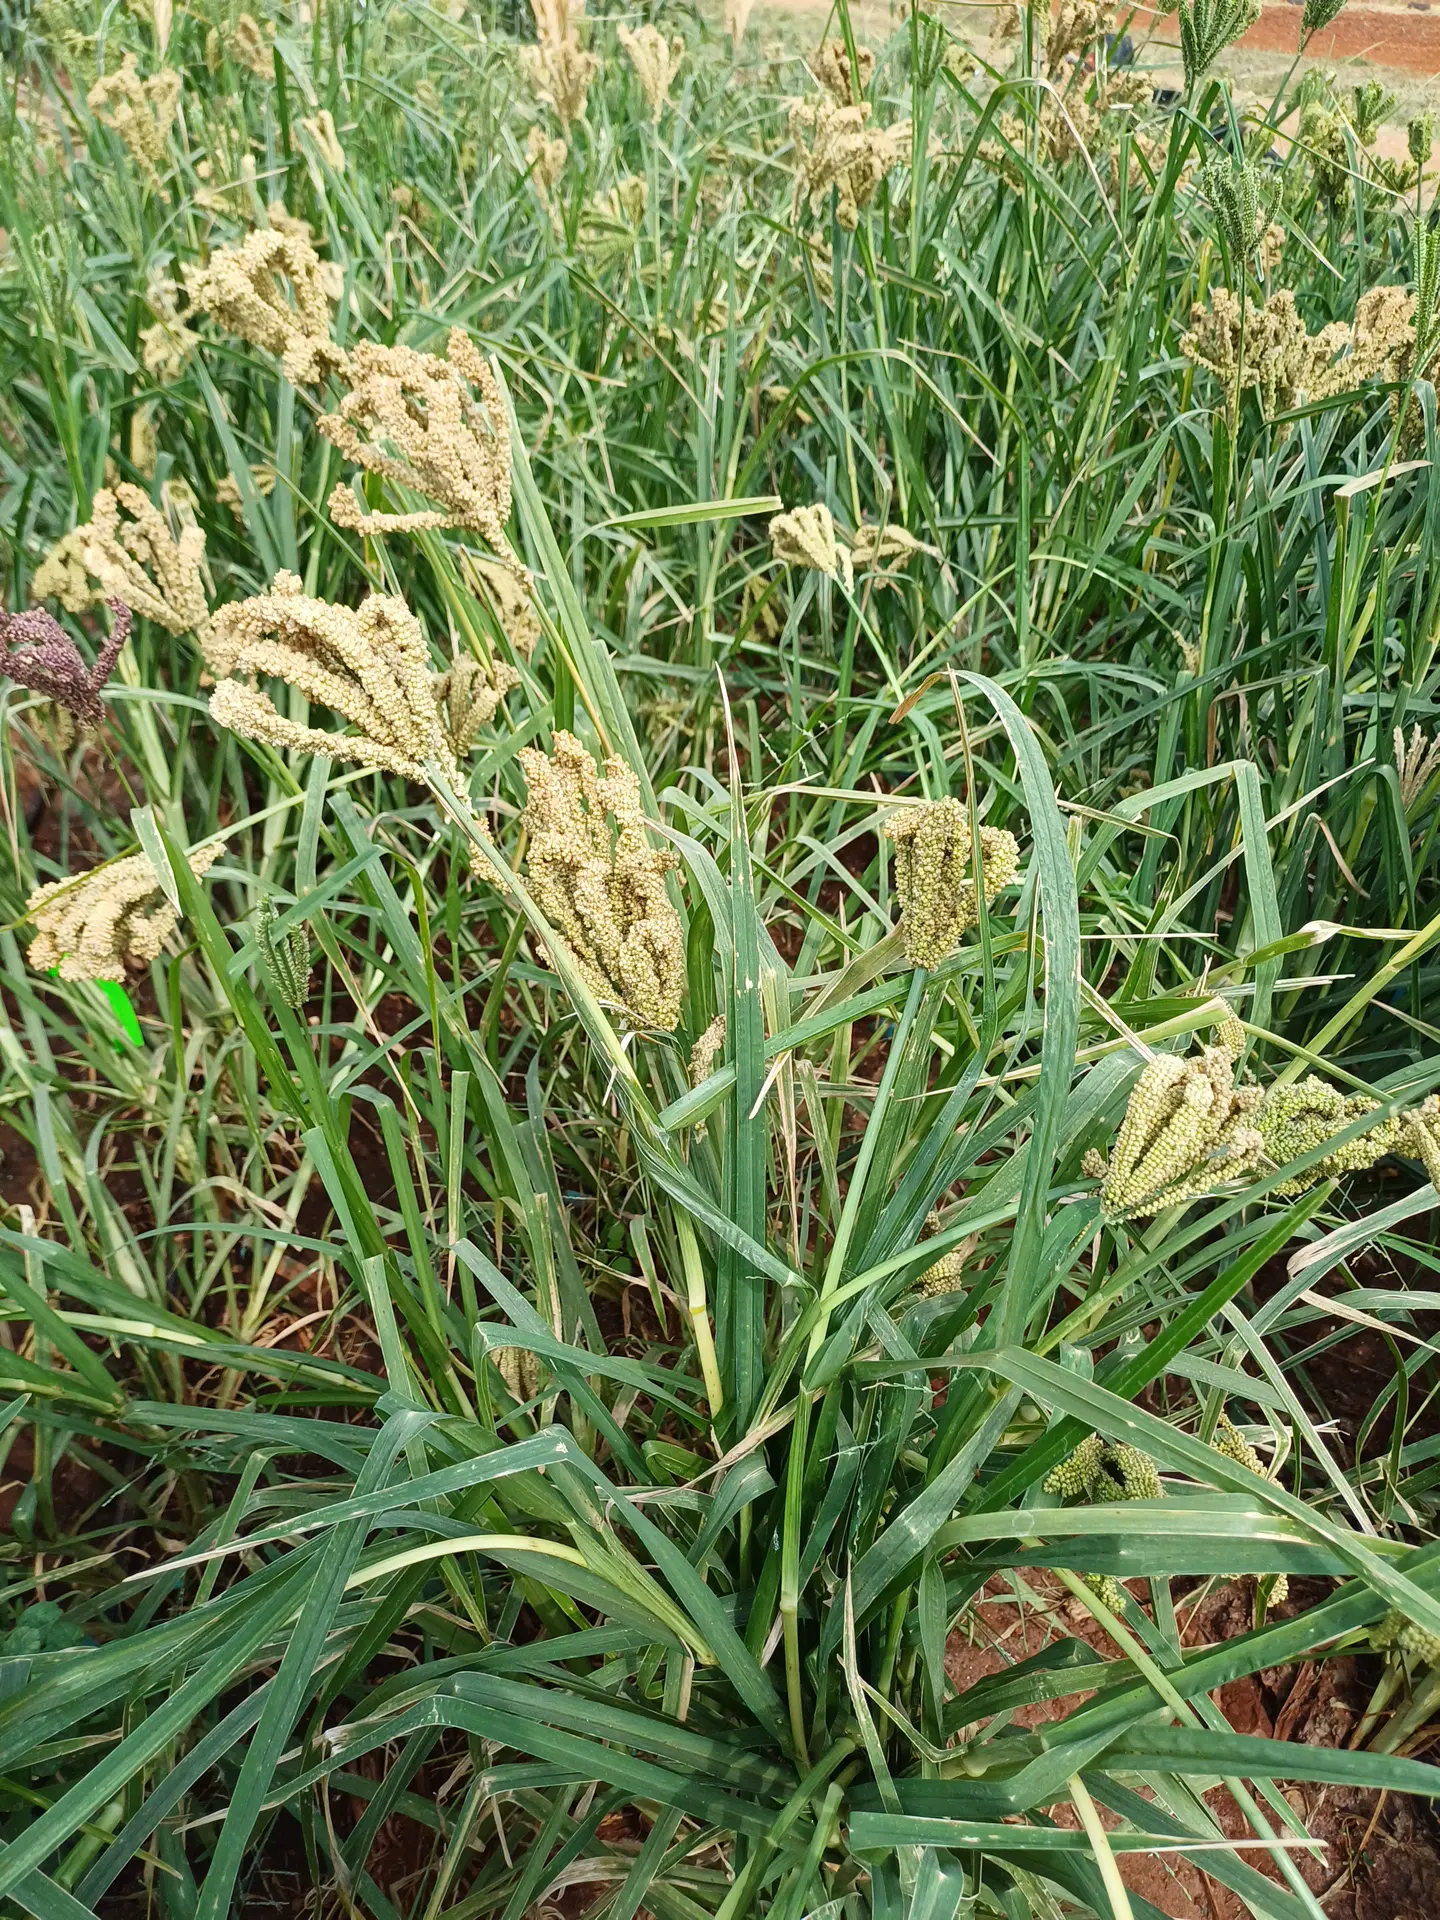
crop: finger millet
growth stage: filling grain
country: Kenya
